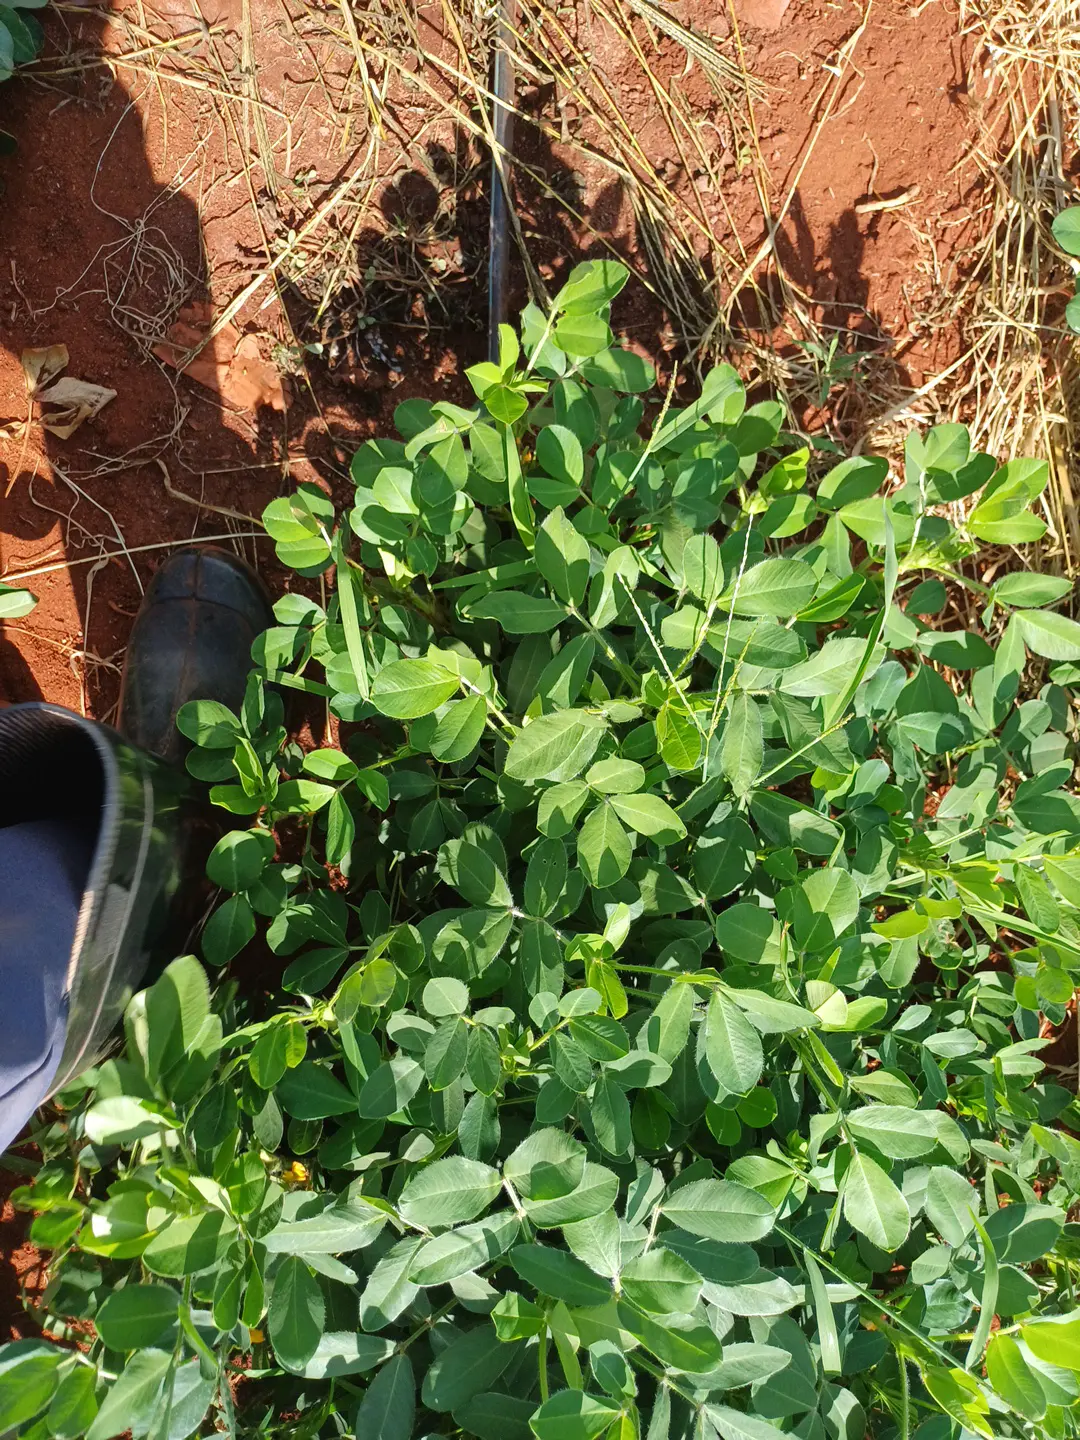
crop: groundnut
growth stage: pegging
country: Kenya
